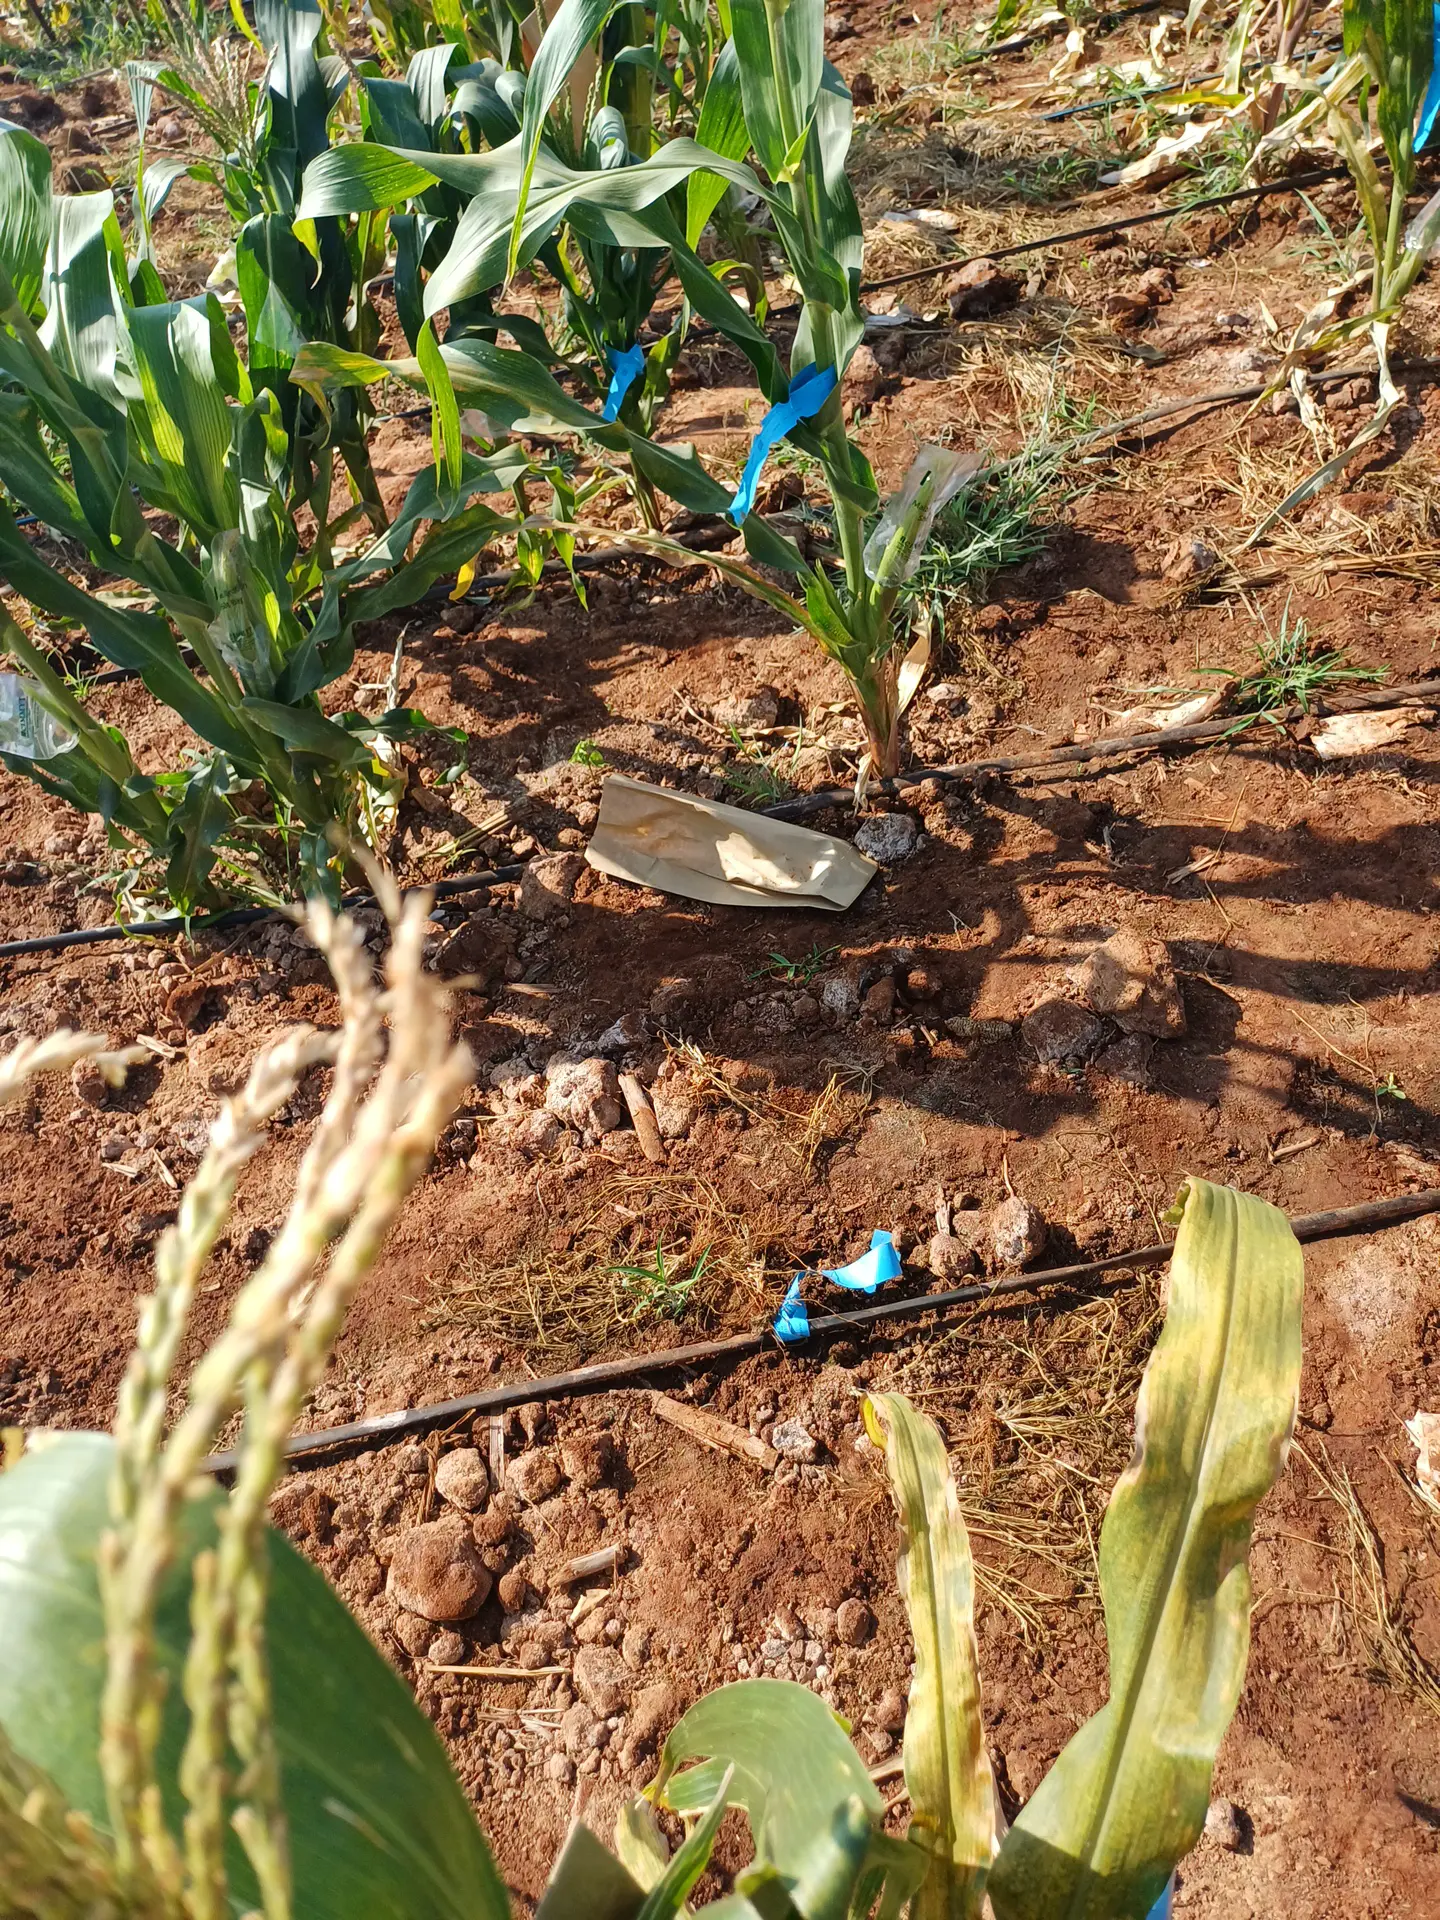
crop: maize
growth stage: flowering
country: Kenya
